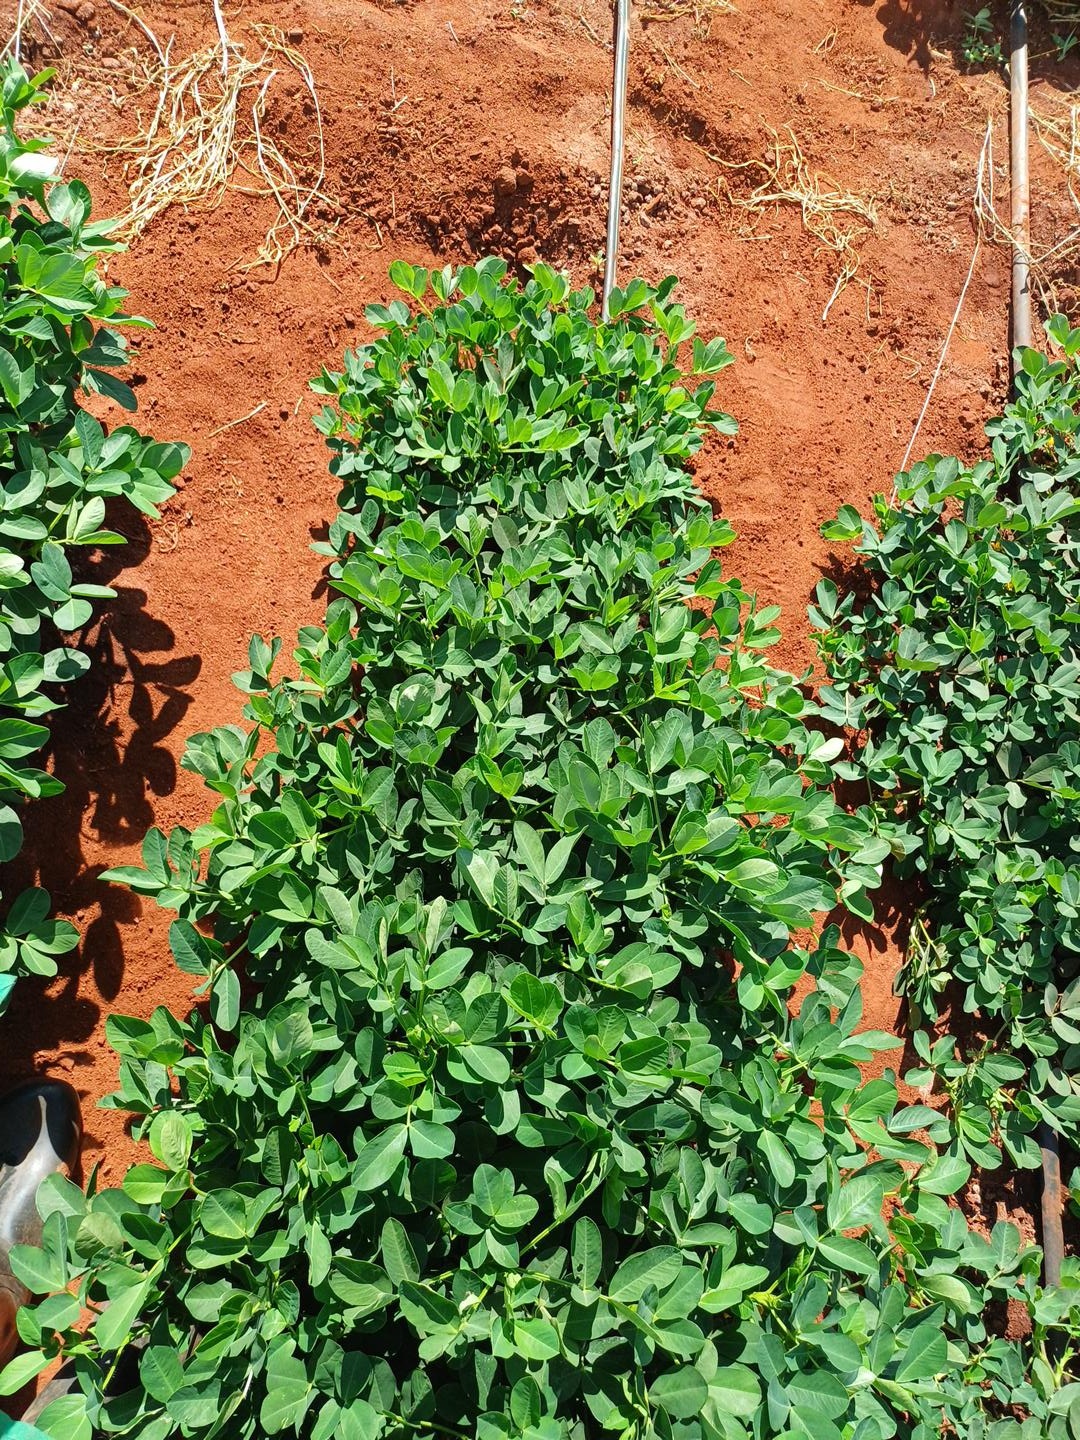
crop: groundnut
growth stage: pegging
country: Kenya
